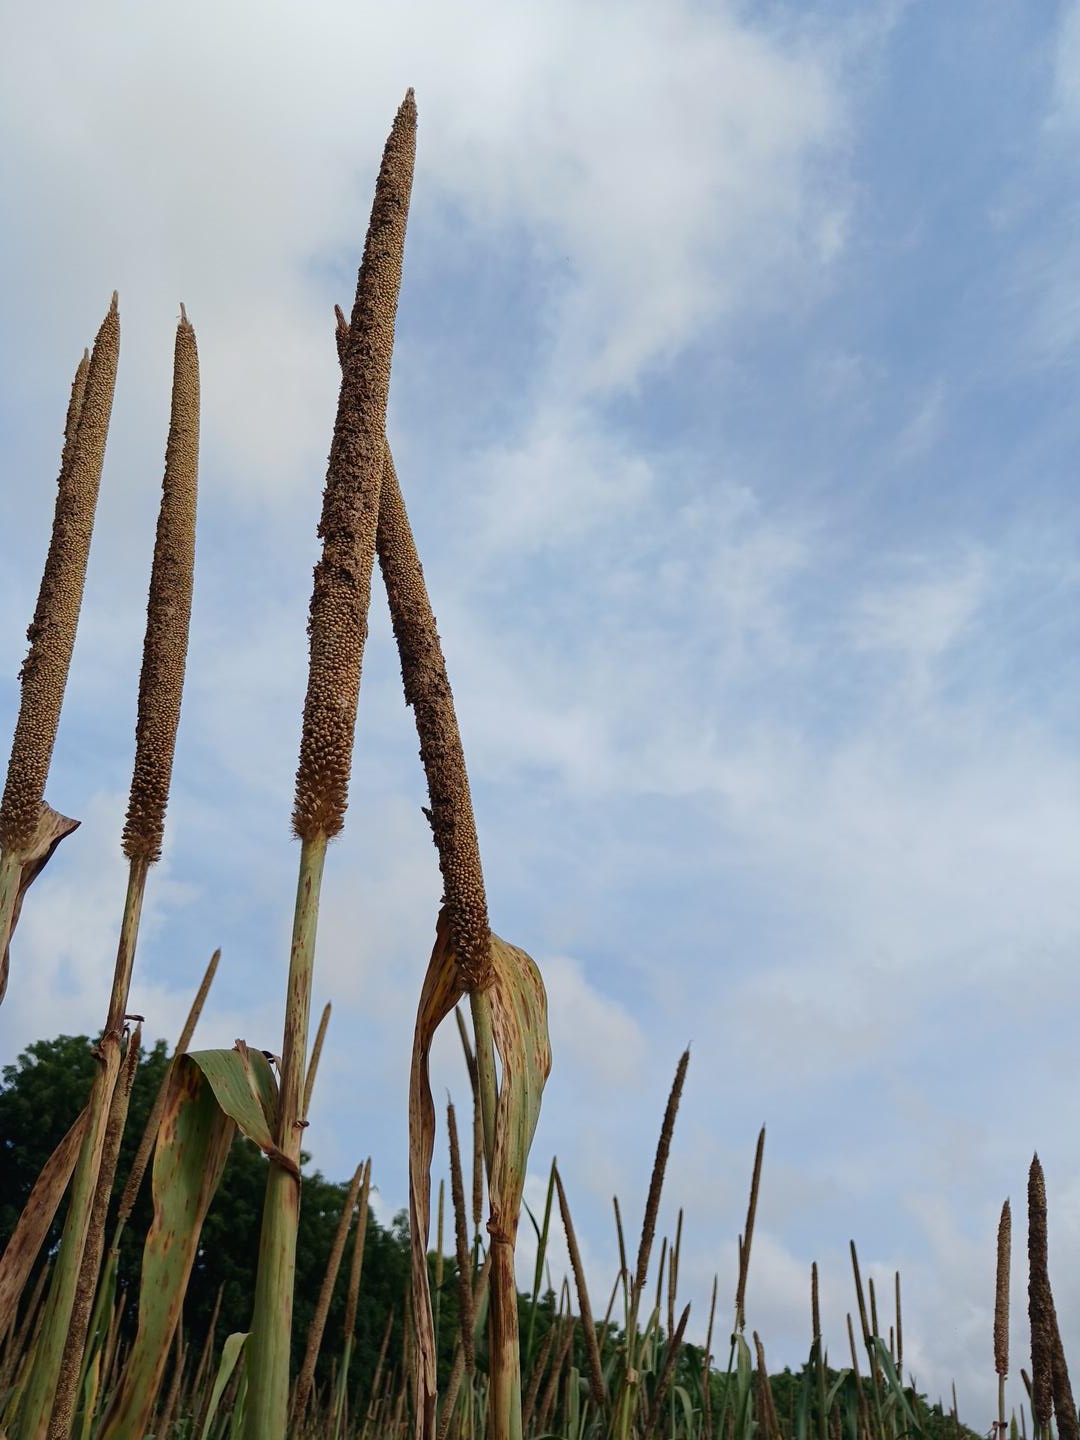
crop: pearl millet
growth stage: maturity
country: Senegal
